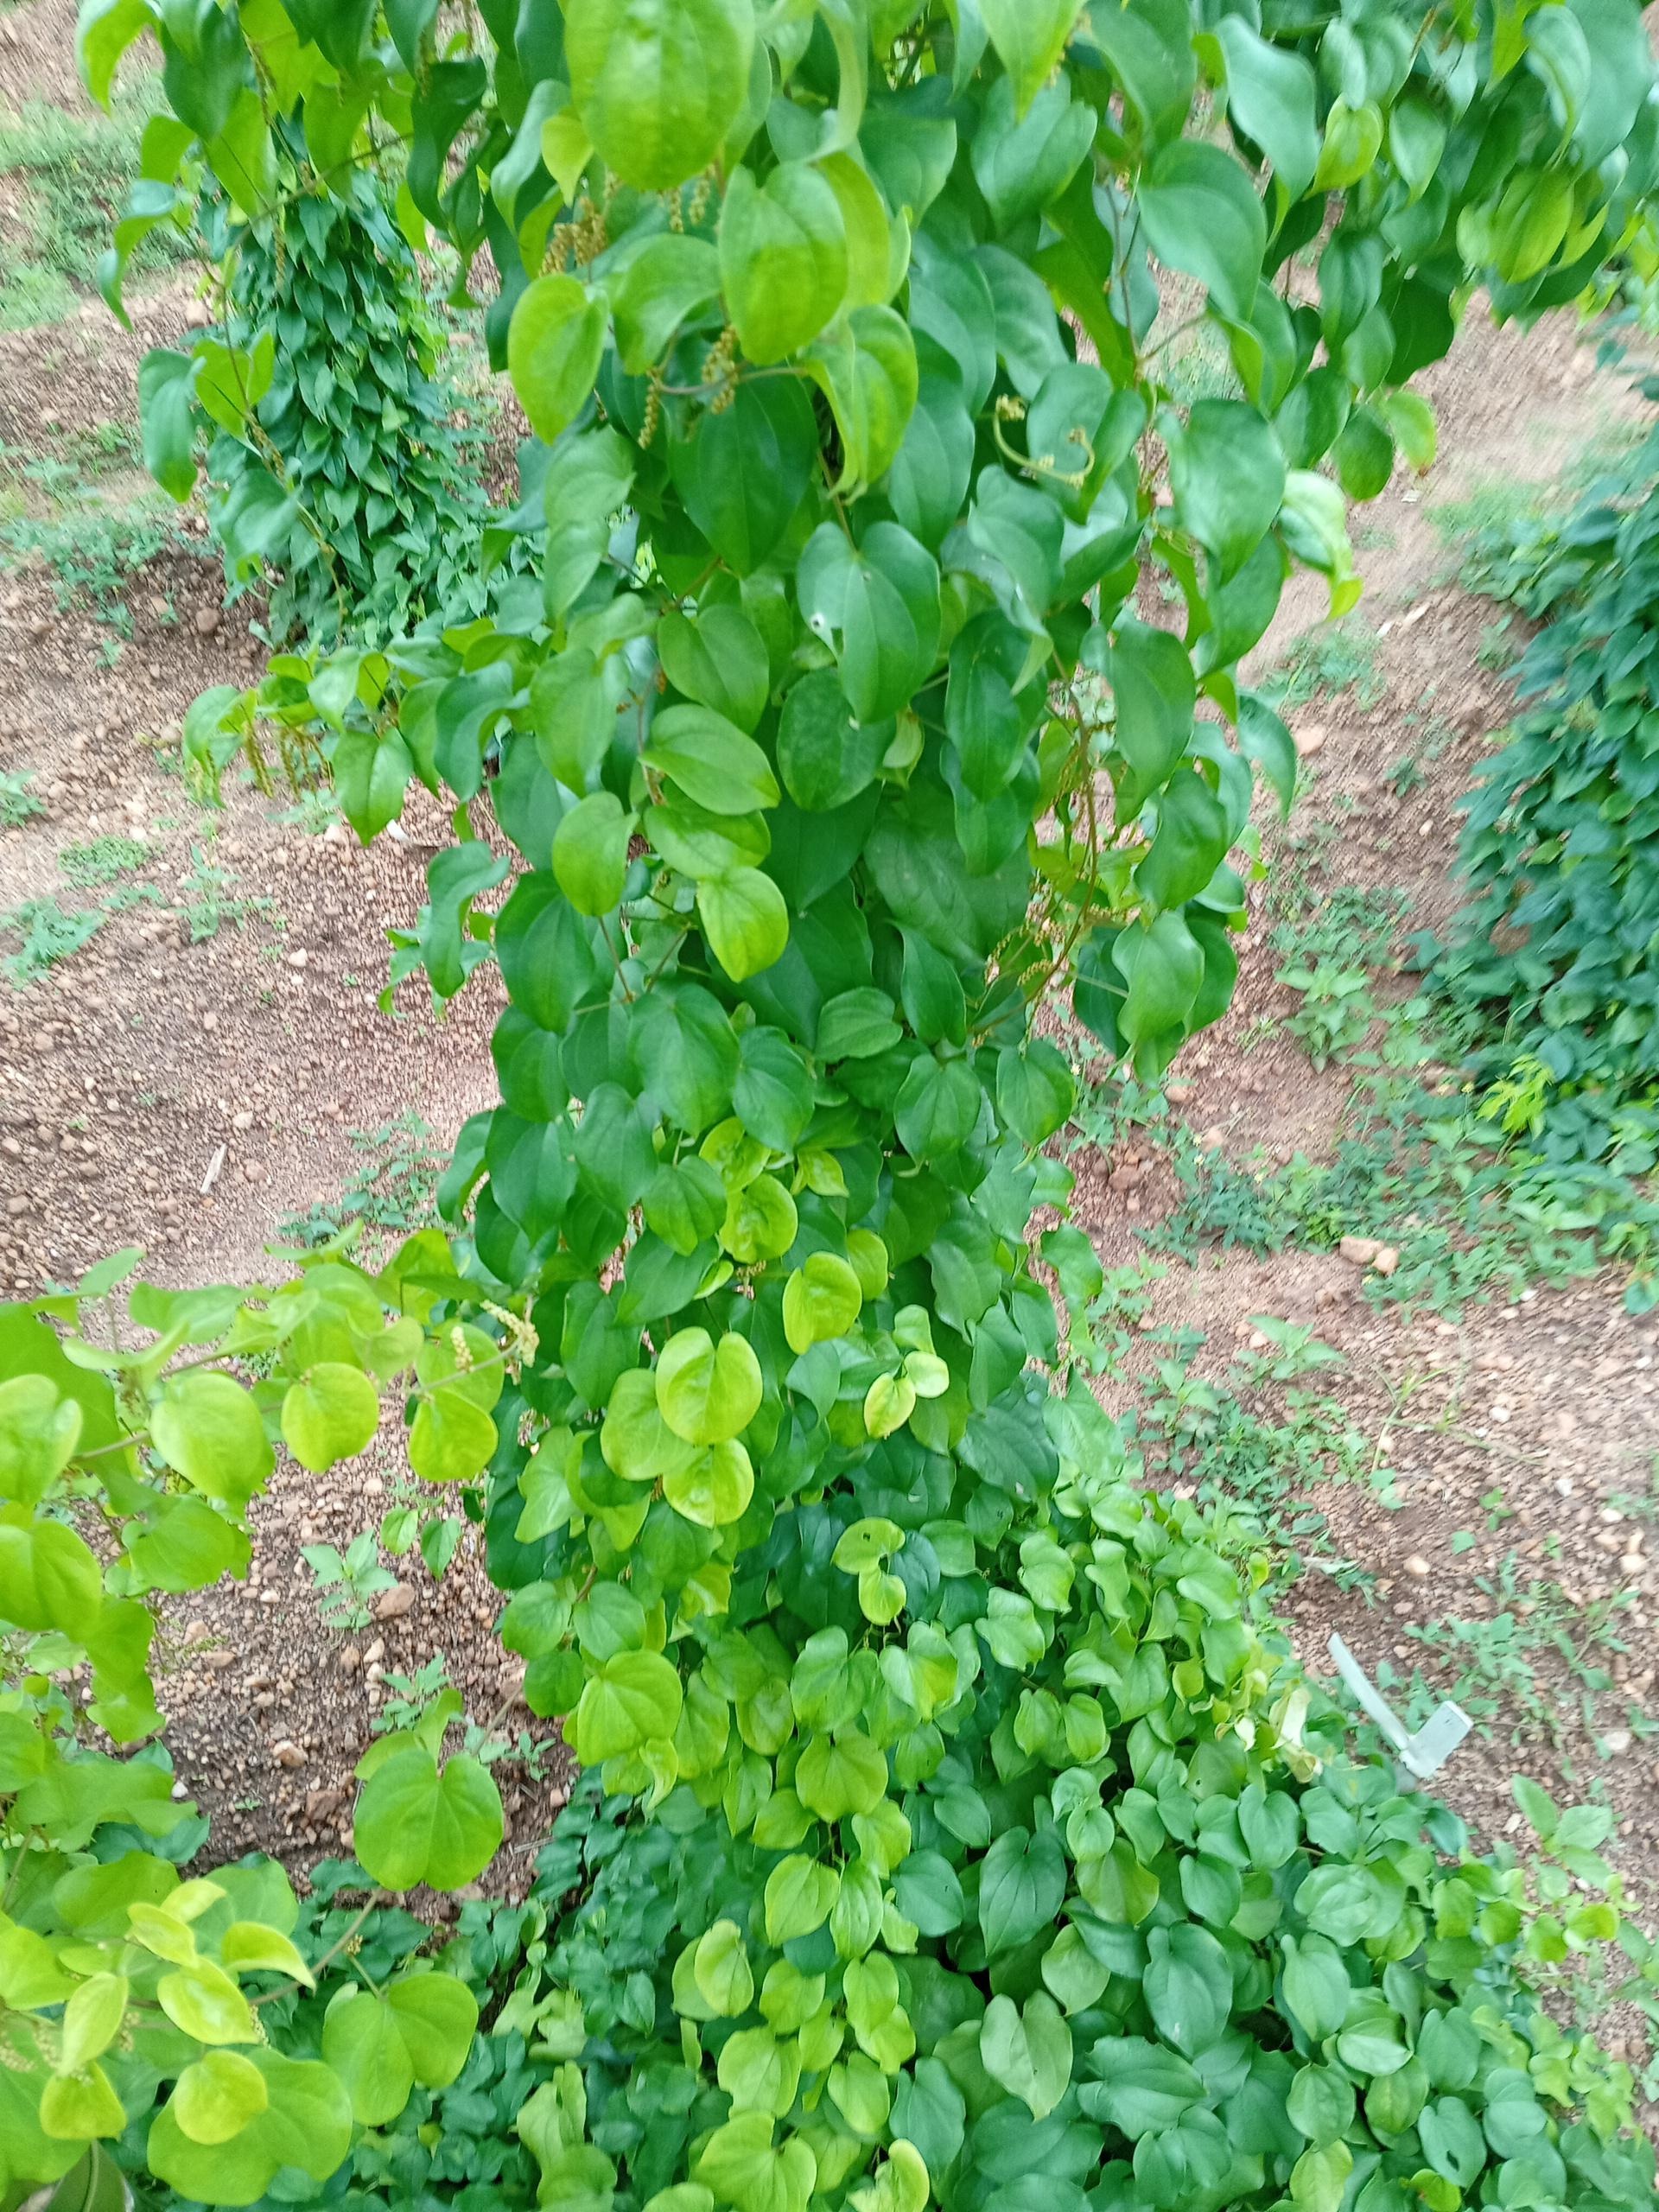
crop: yam
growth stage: vegetative
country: Nigeria
